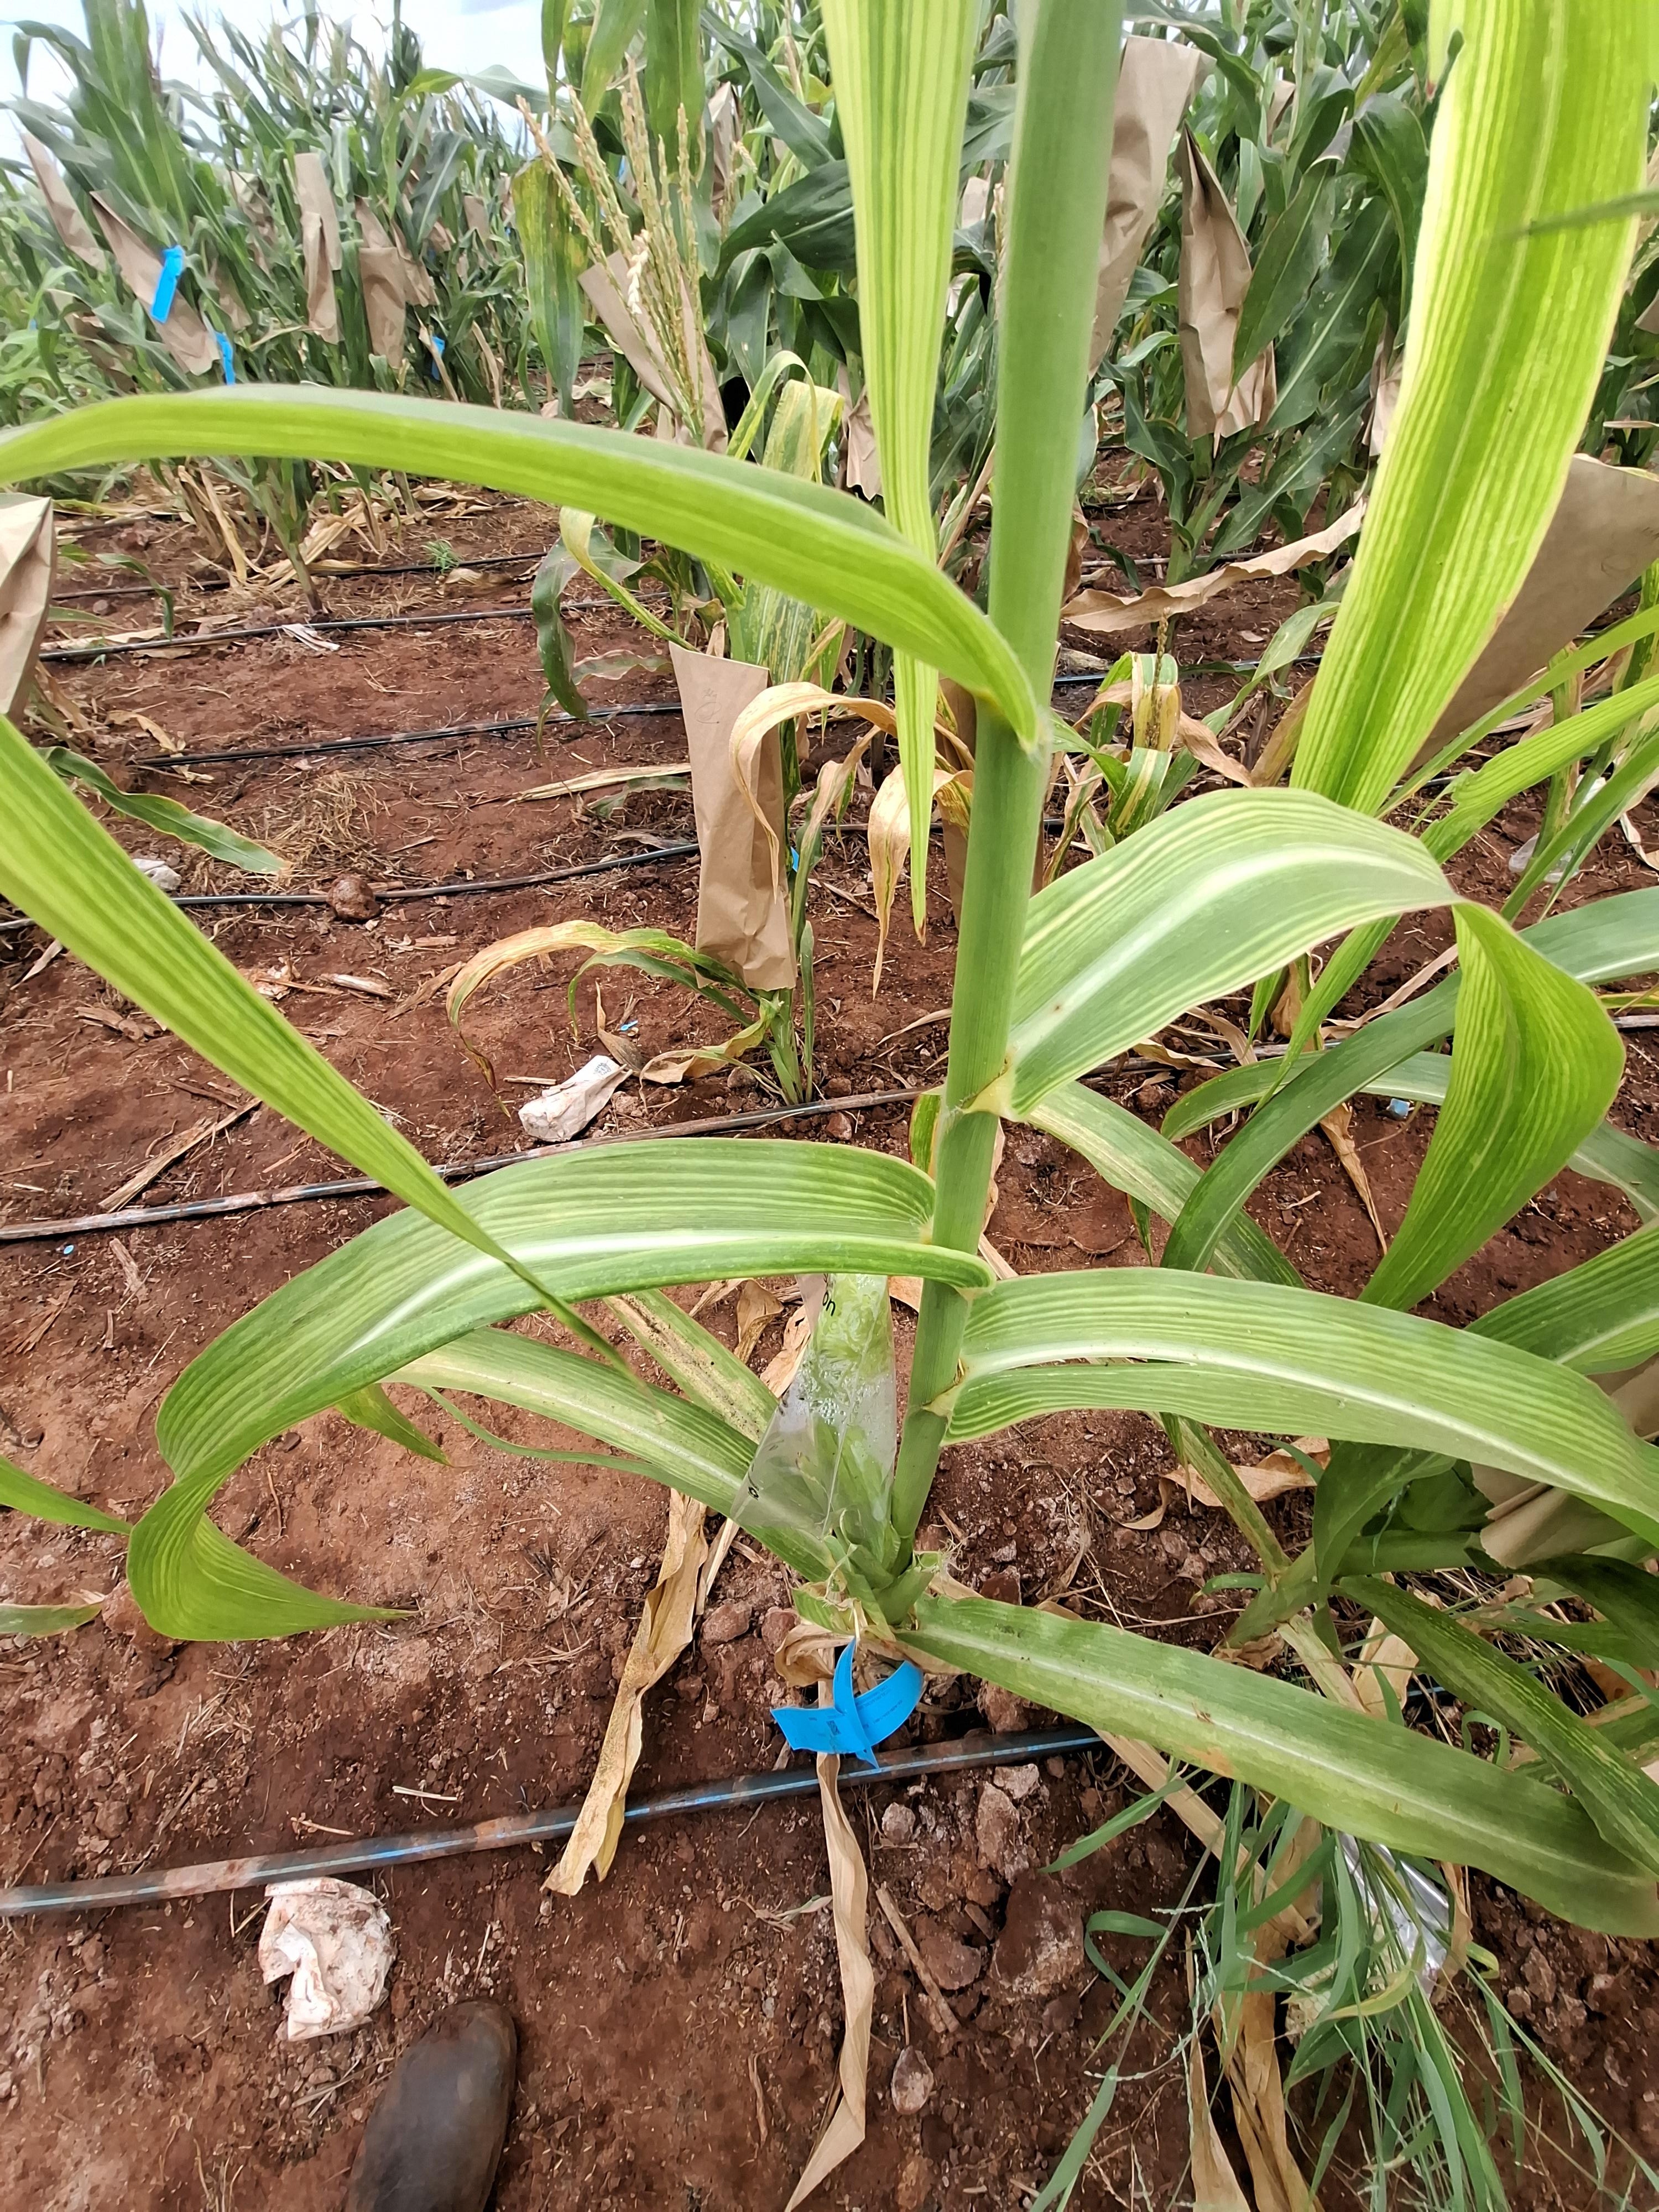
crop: maize
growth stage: flowering
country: Kenya
